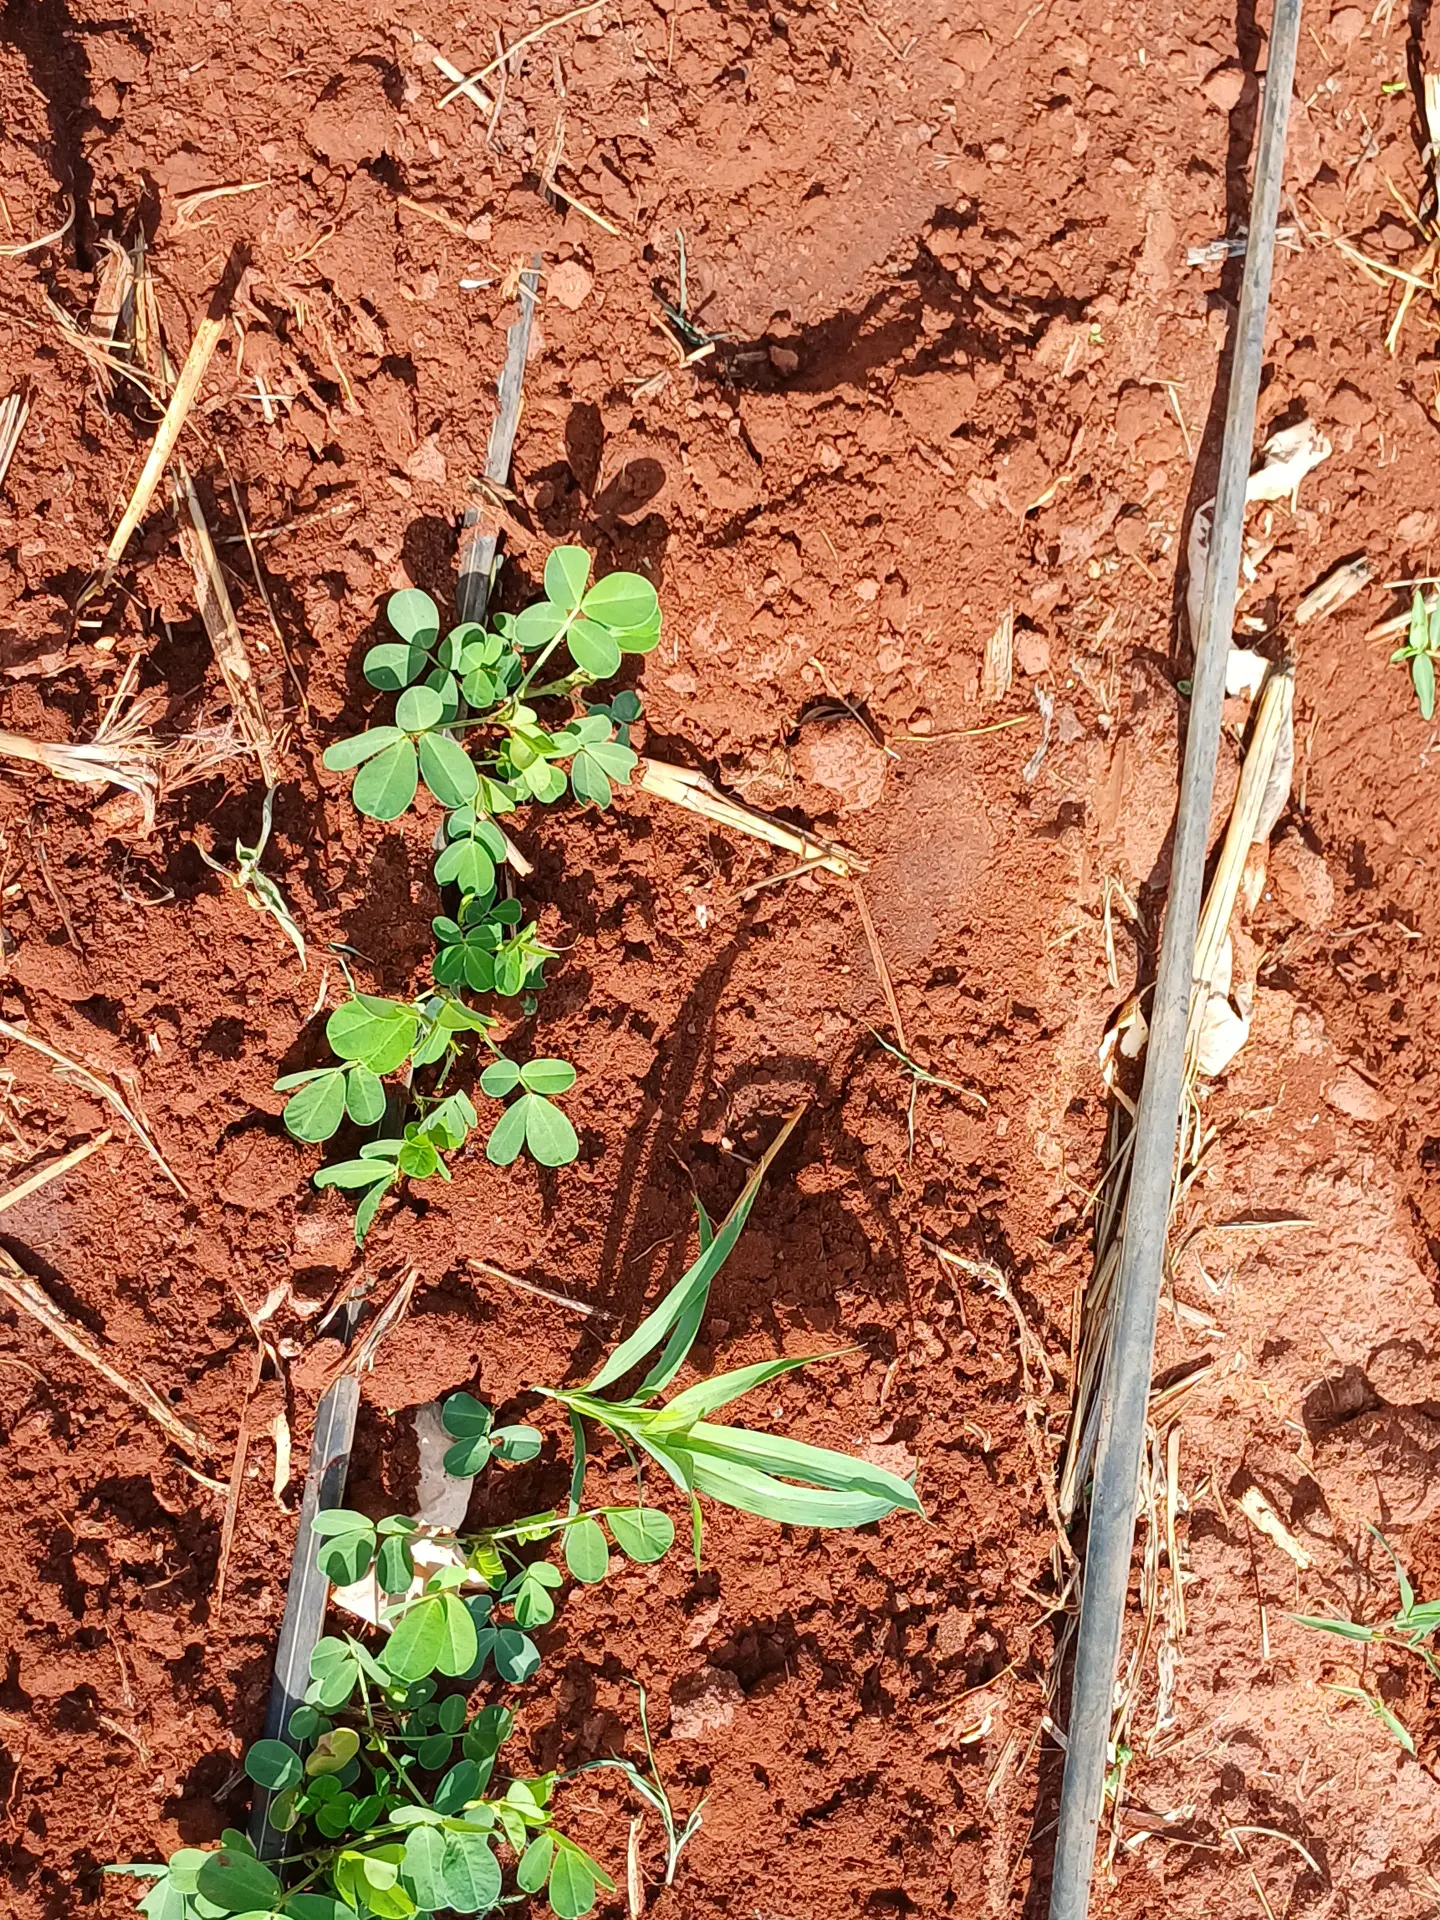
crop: groundnut
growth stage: vegetative
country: Kenya
